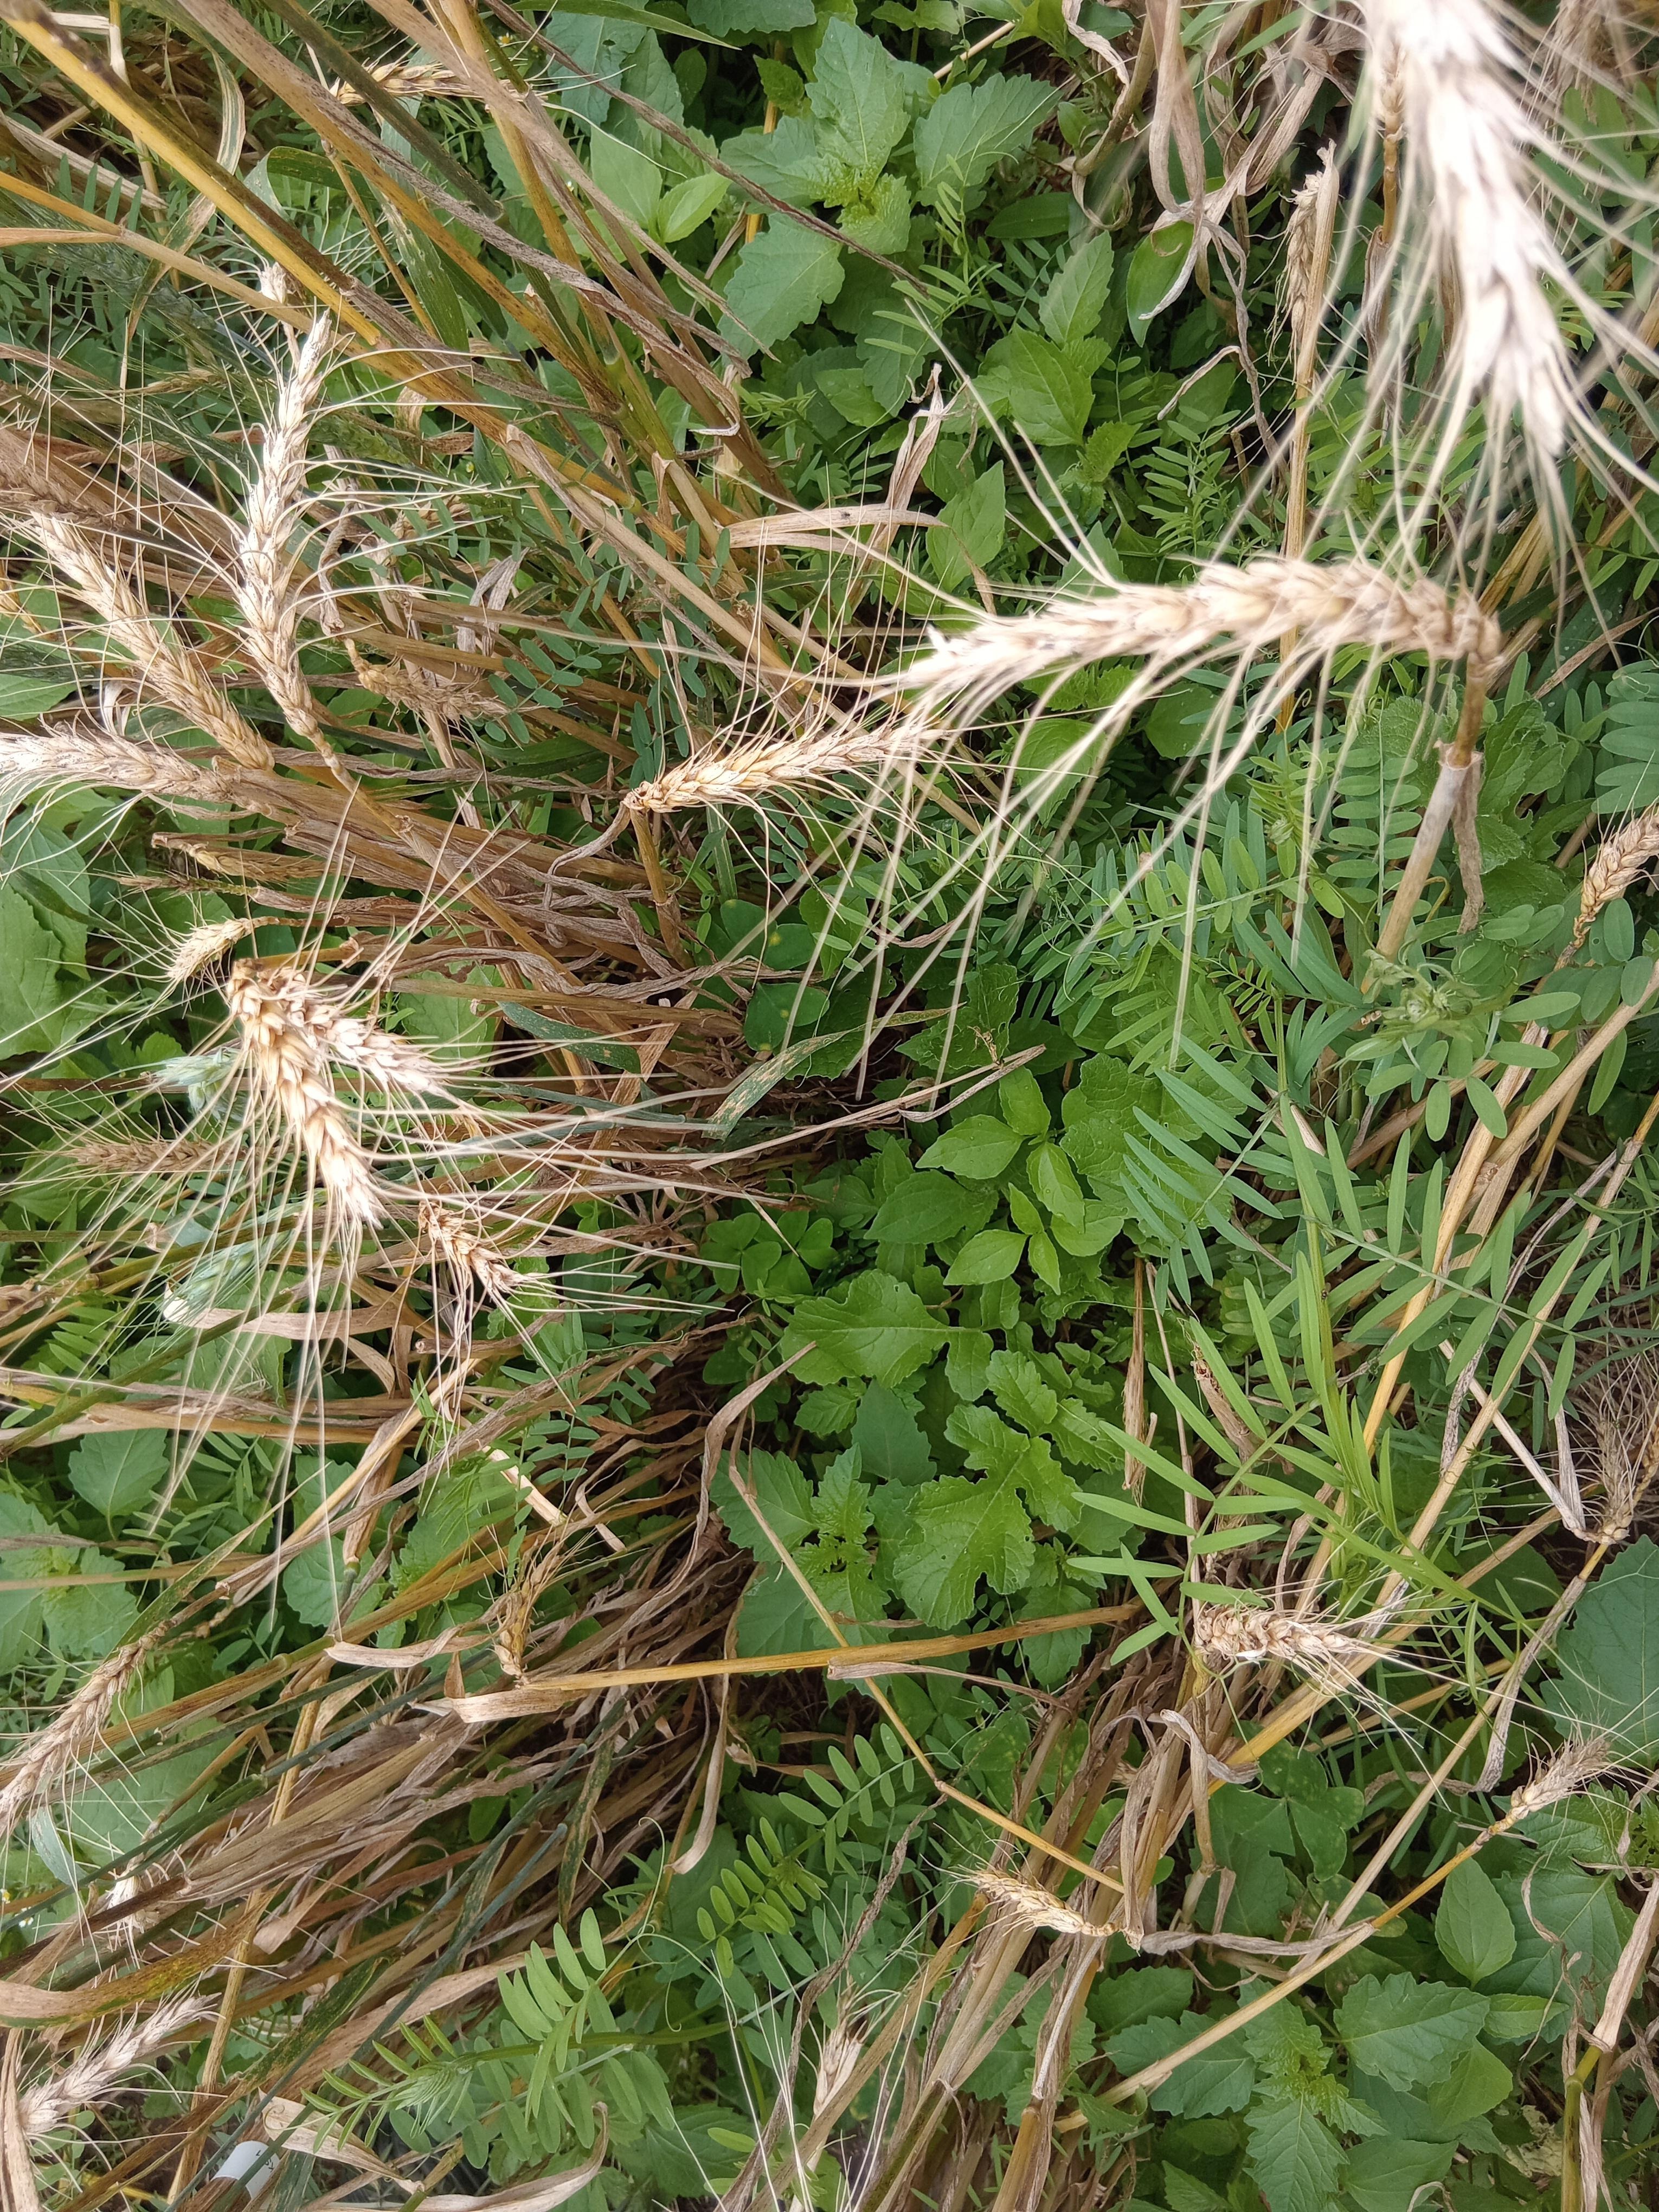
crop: wheat
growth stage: maturity
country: Kenya
